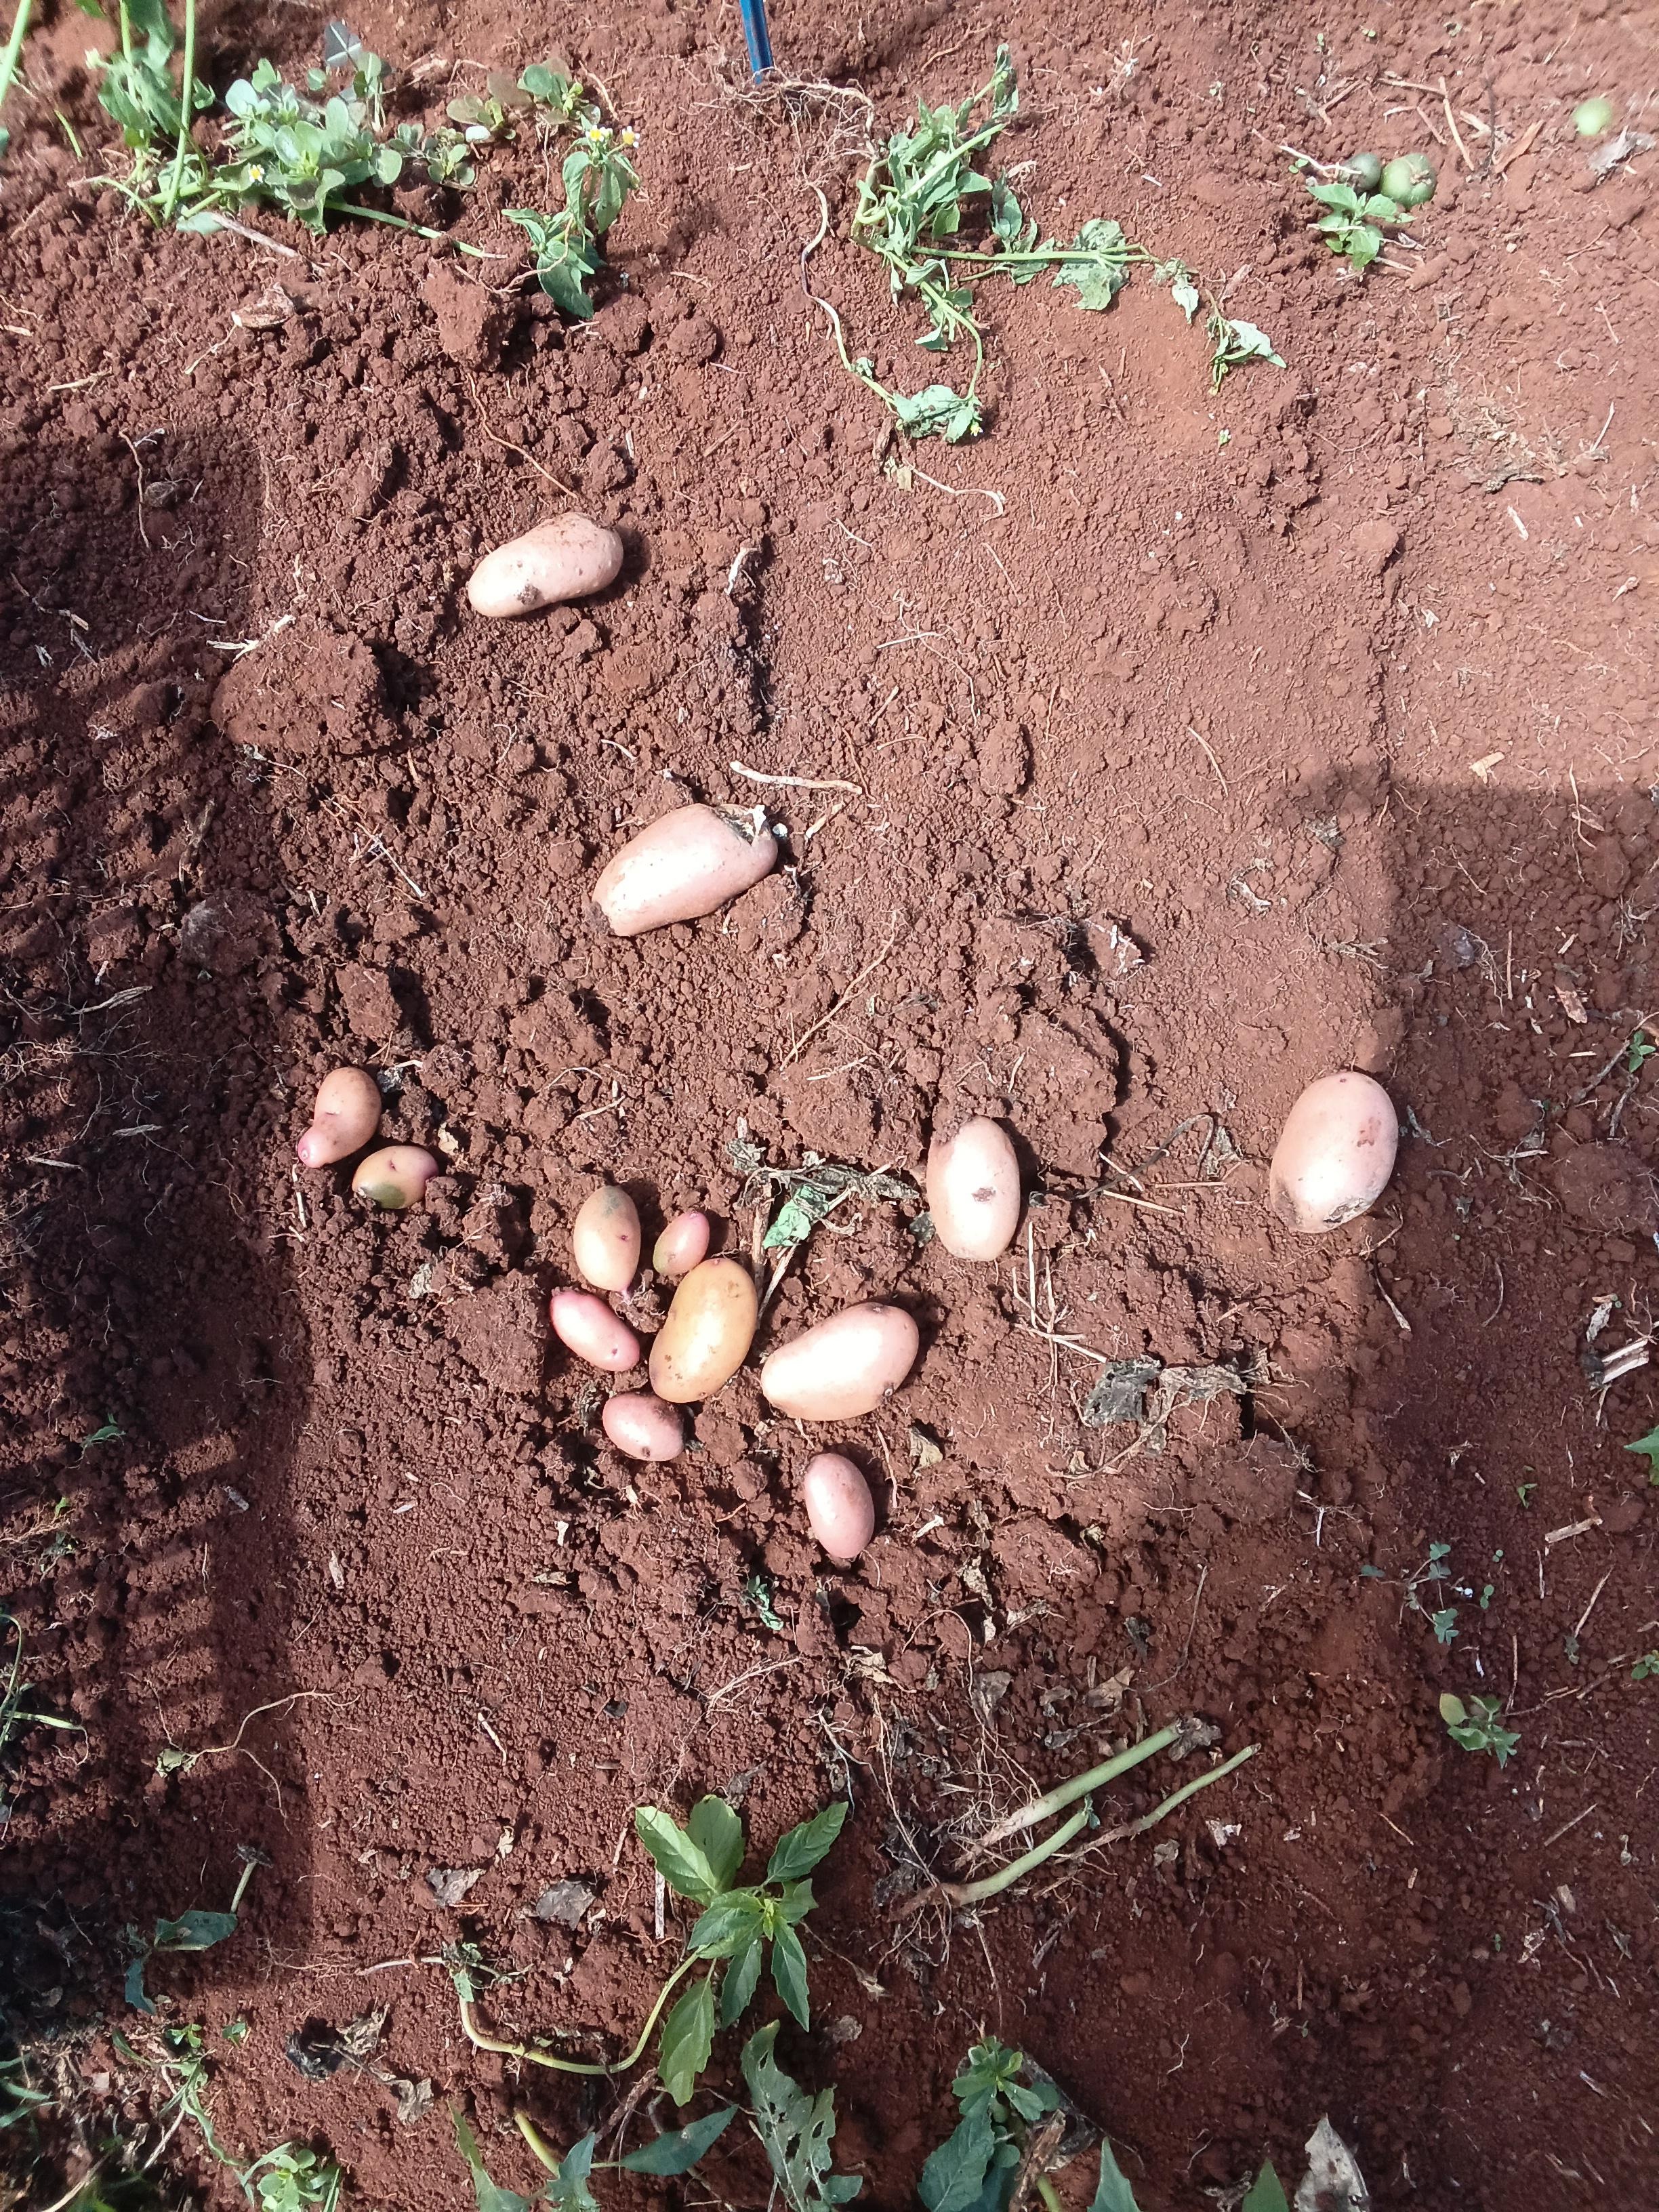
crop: potato
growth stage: harvest
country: Kenya
